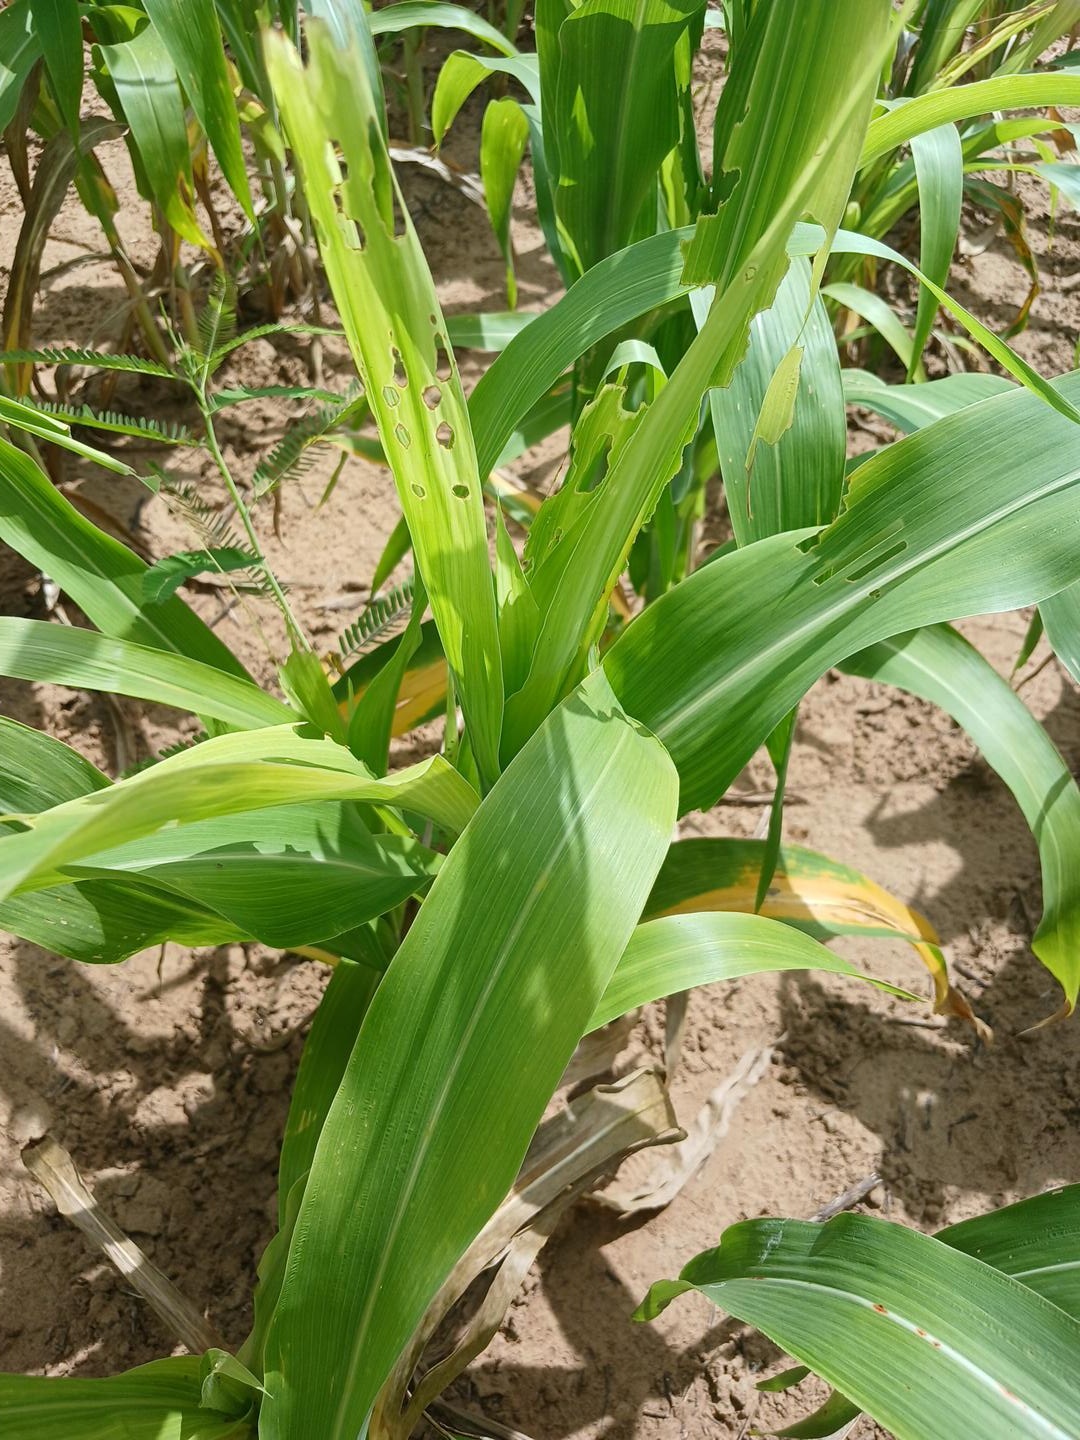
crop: sorghum
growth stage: vegetative
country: Senegal
